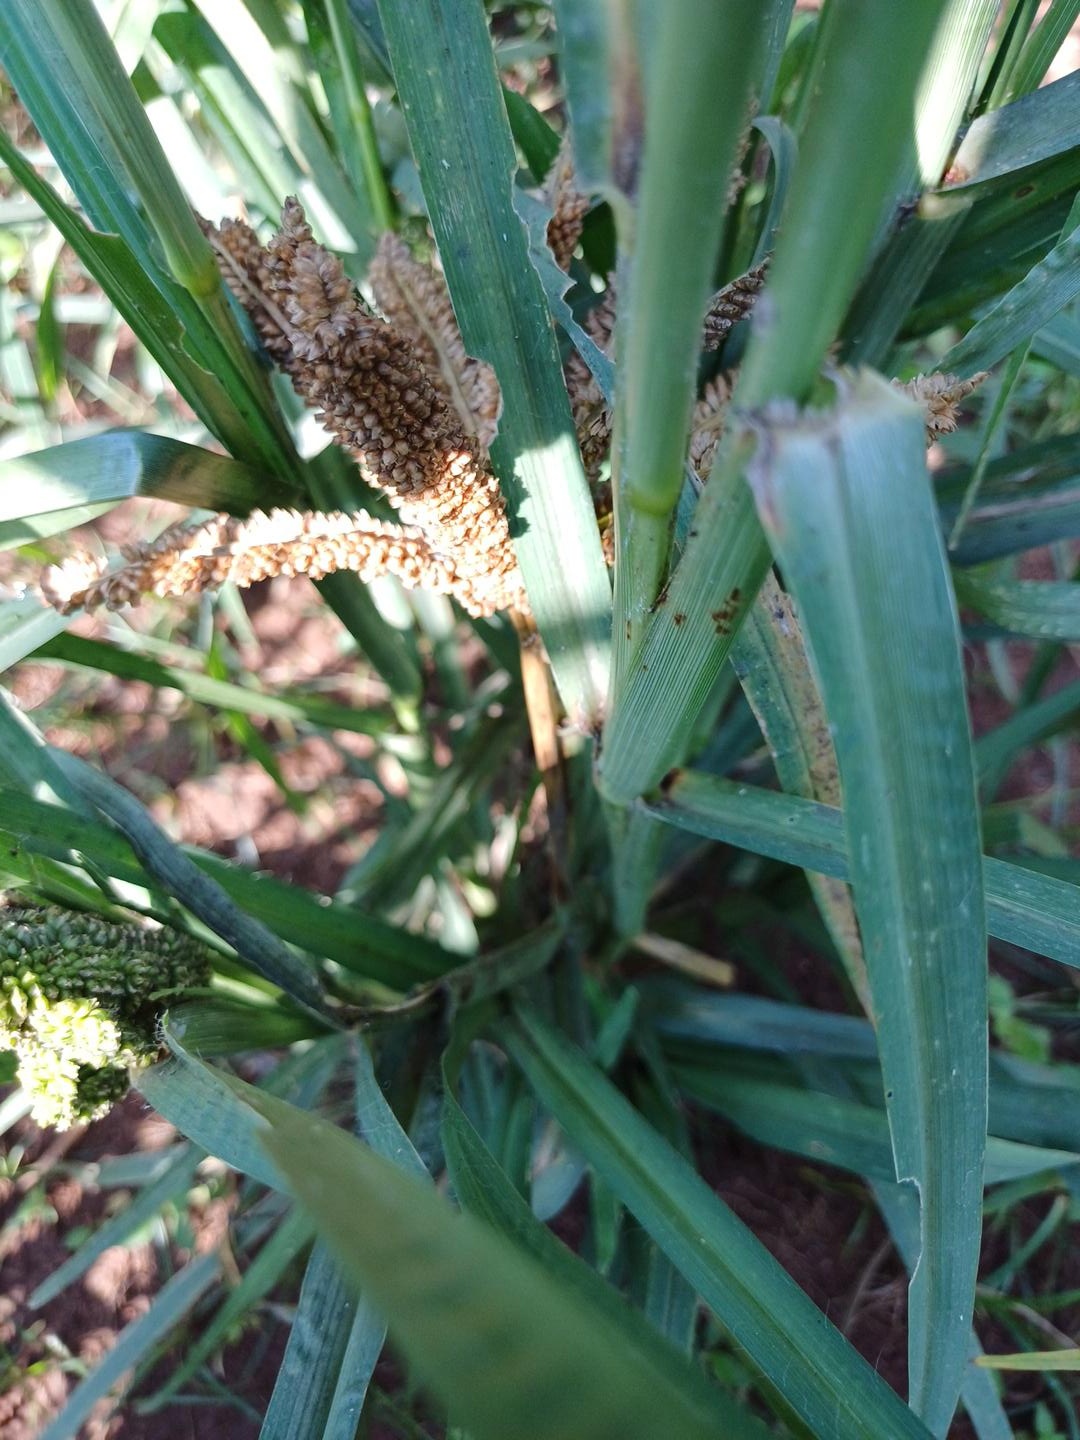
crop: finger millet
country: Kenya
